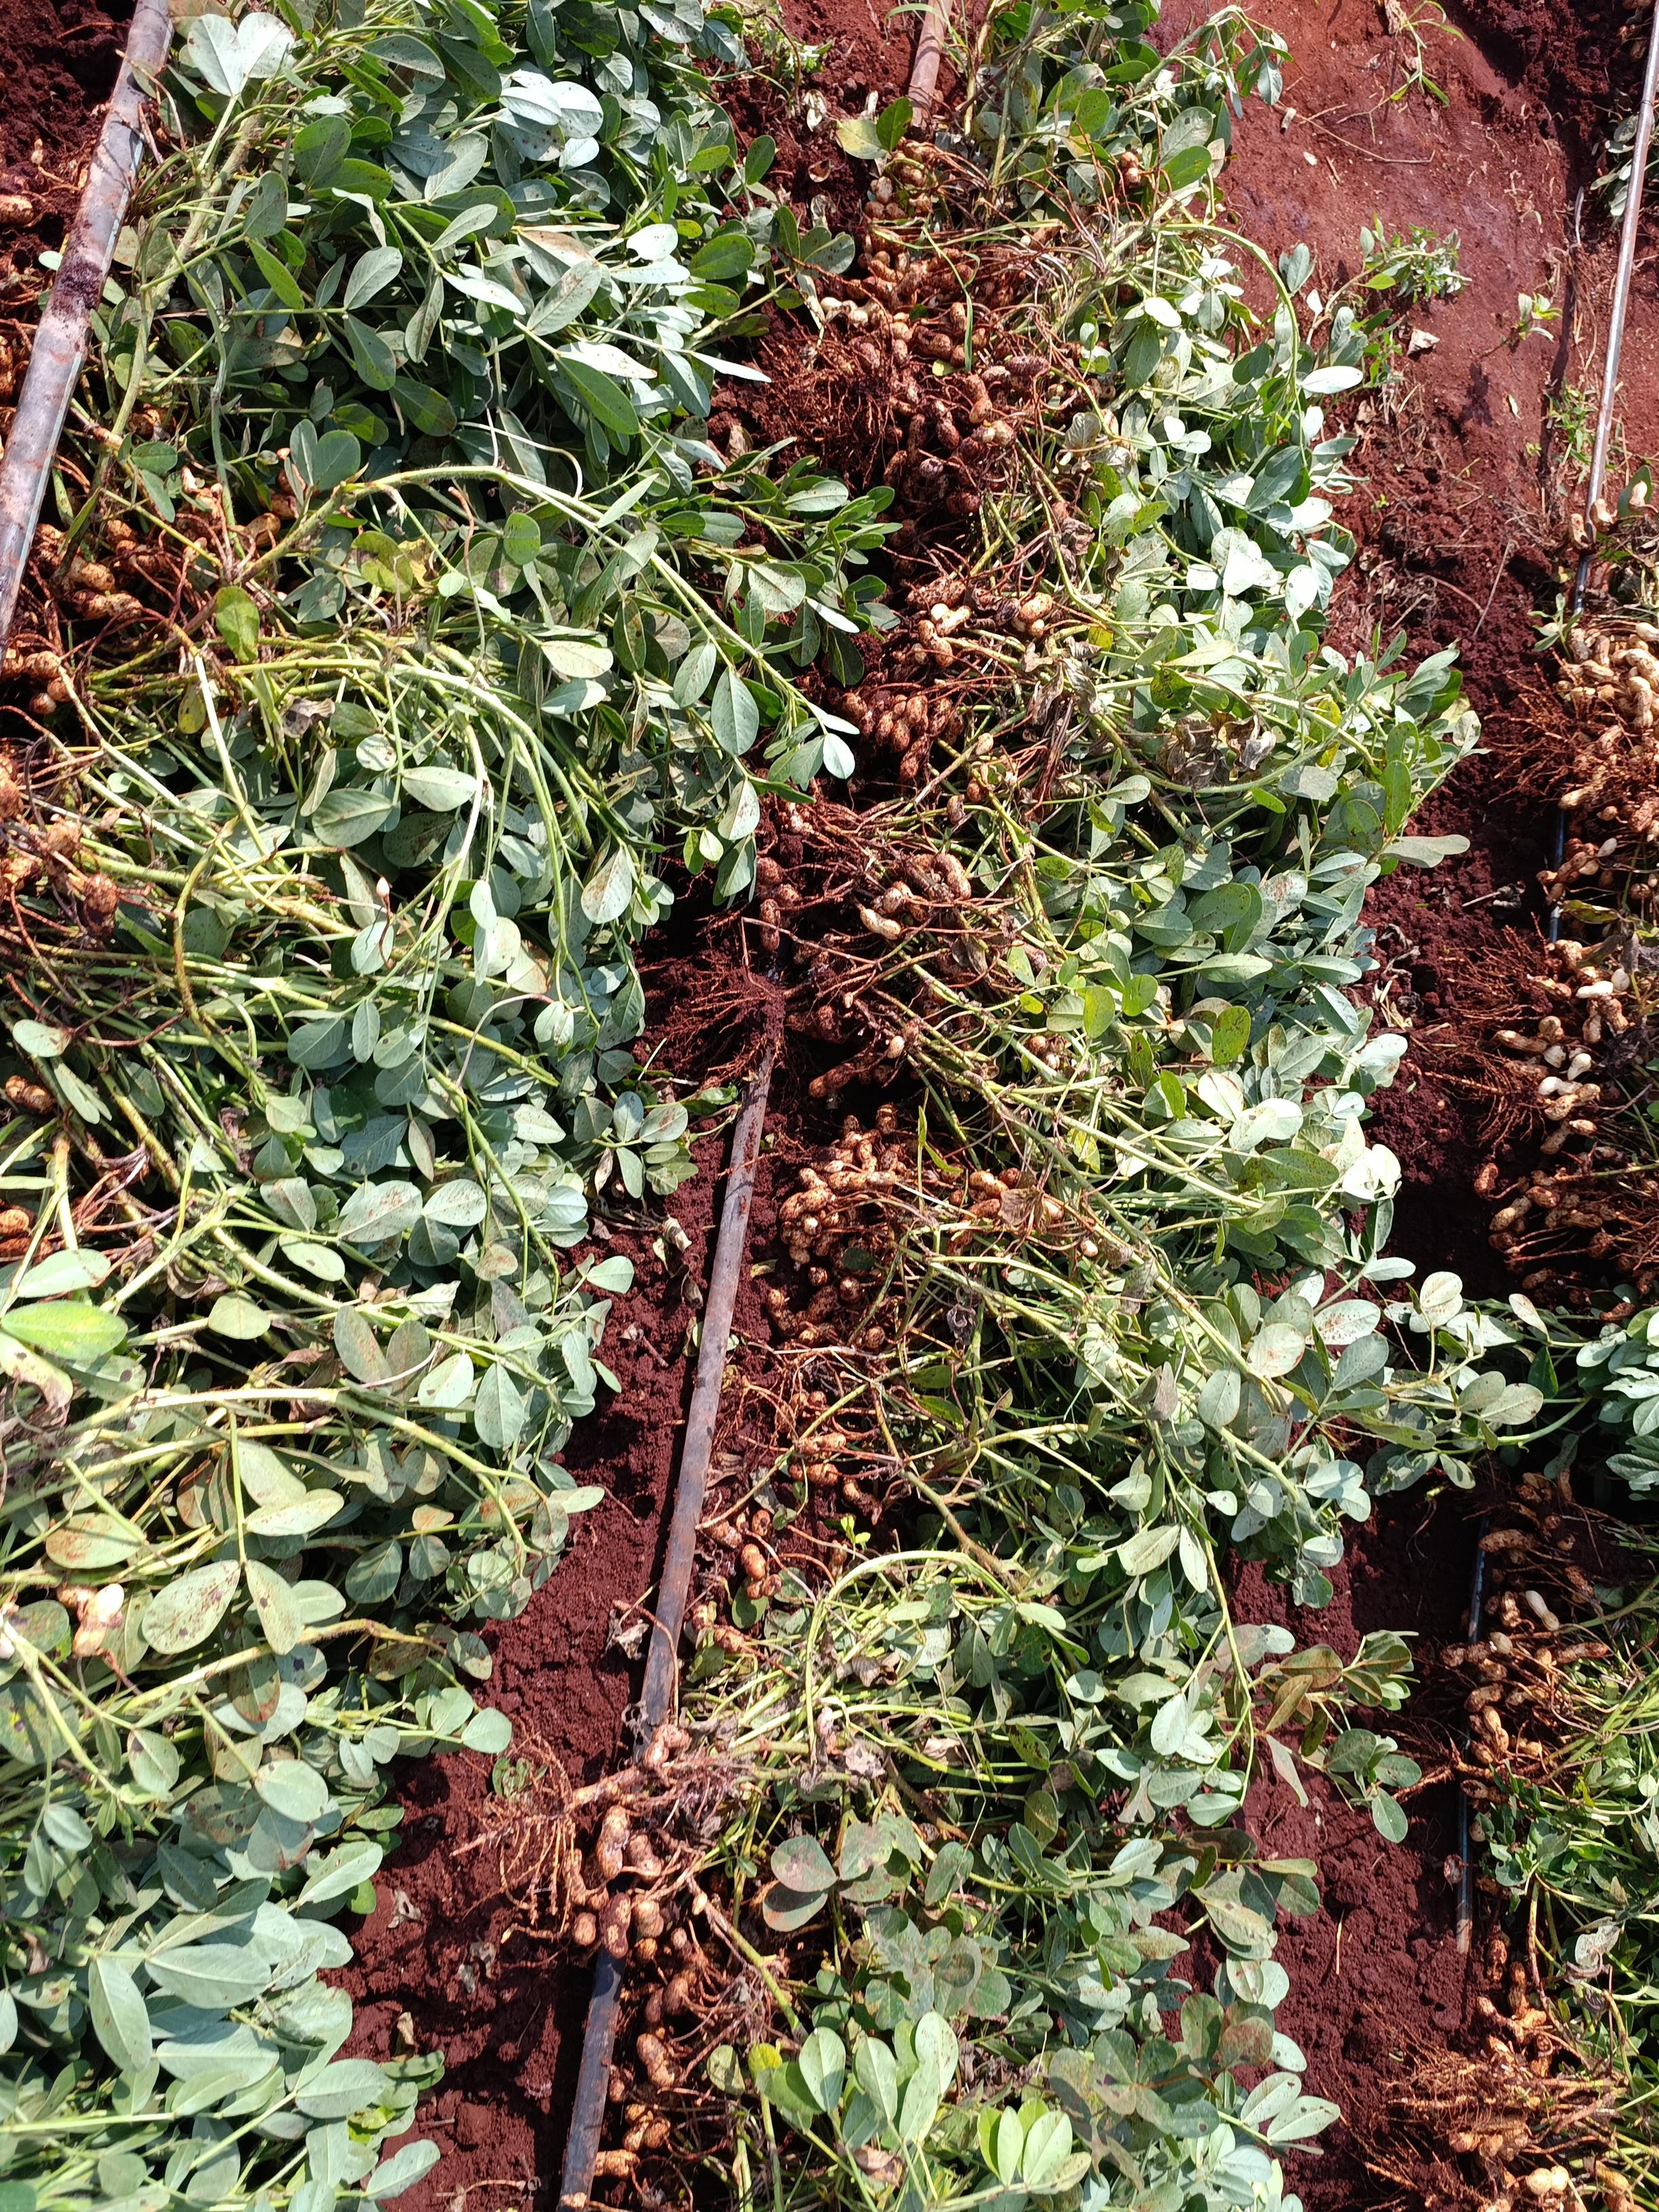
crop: groundnut
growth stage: harvest
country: Kenya
